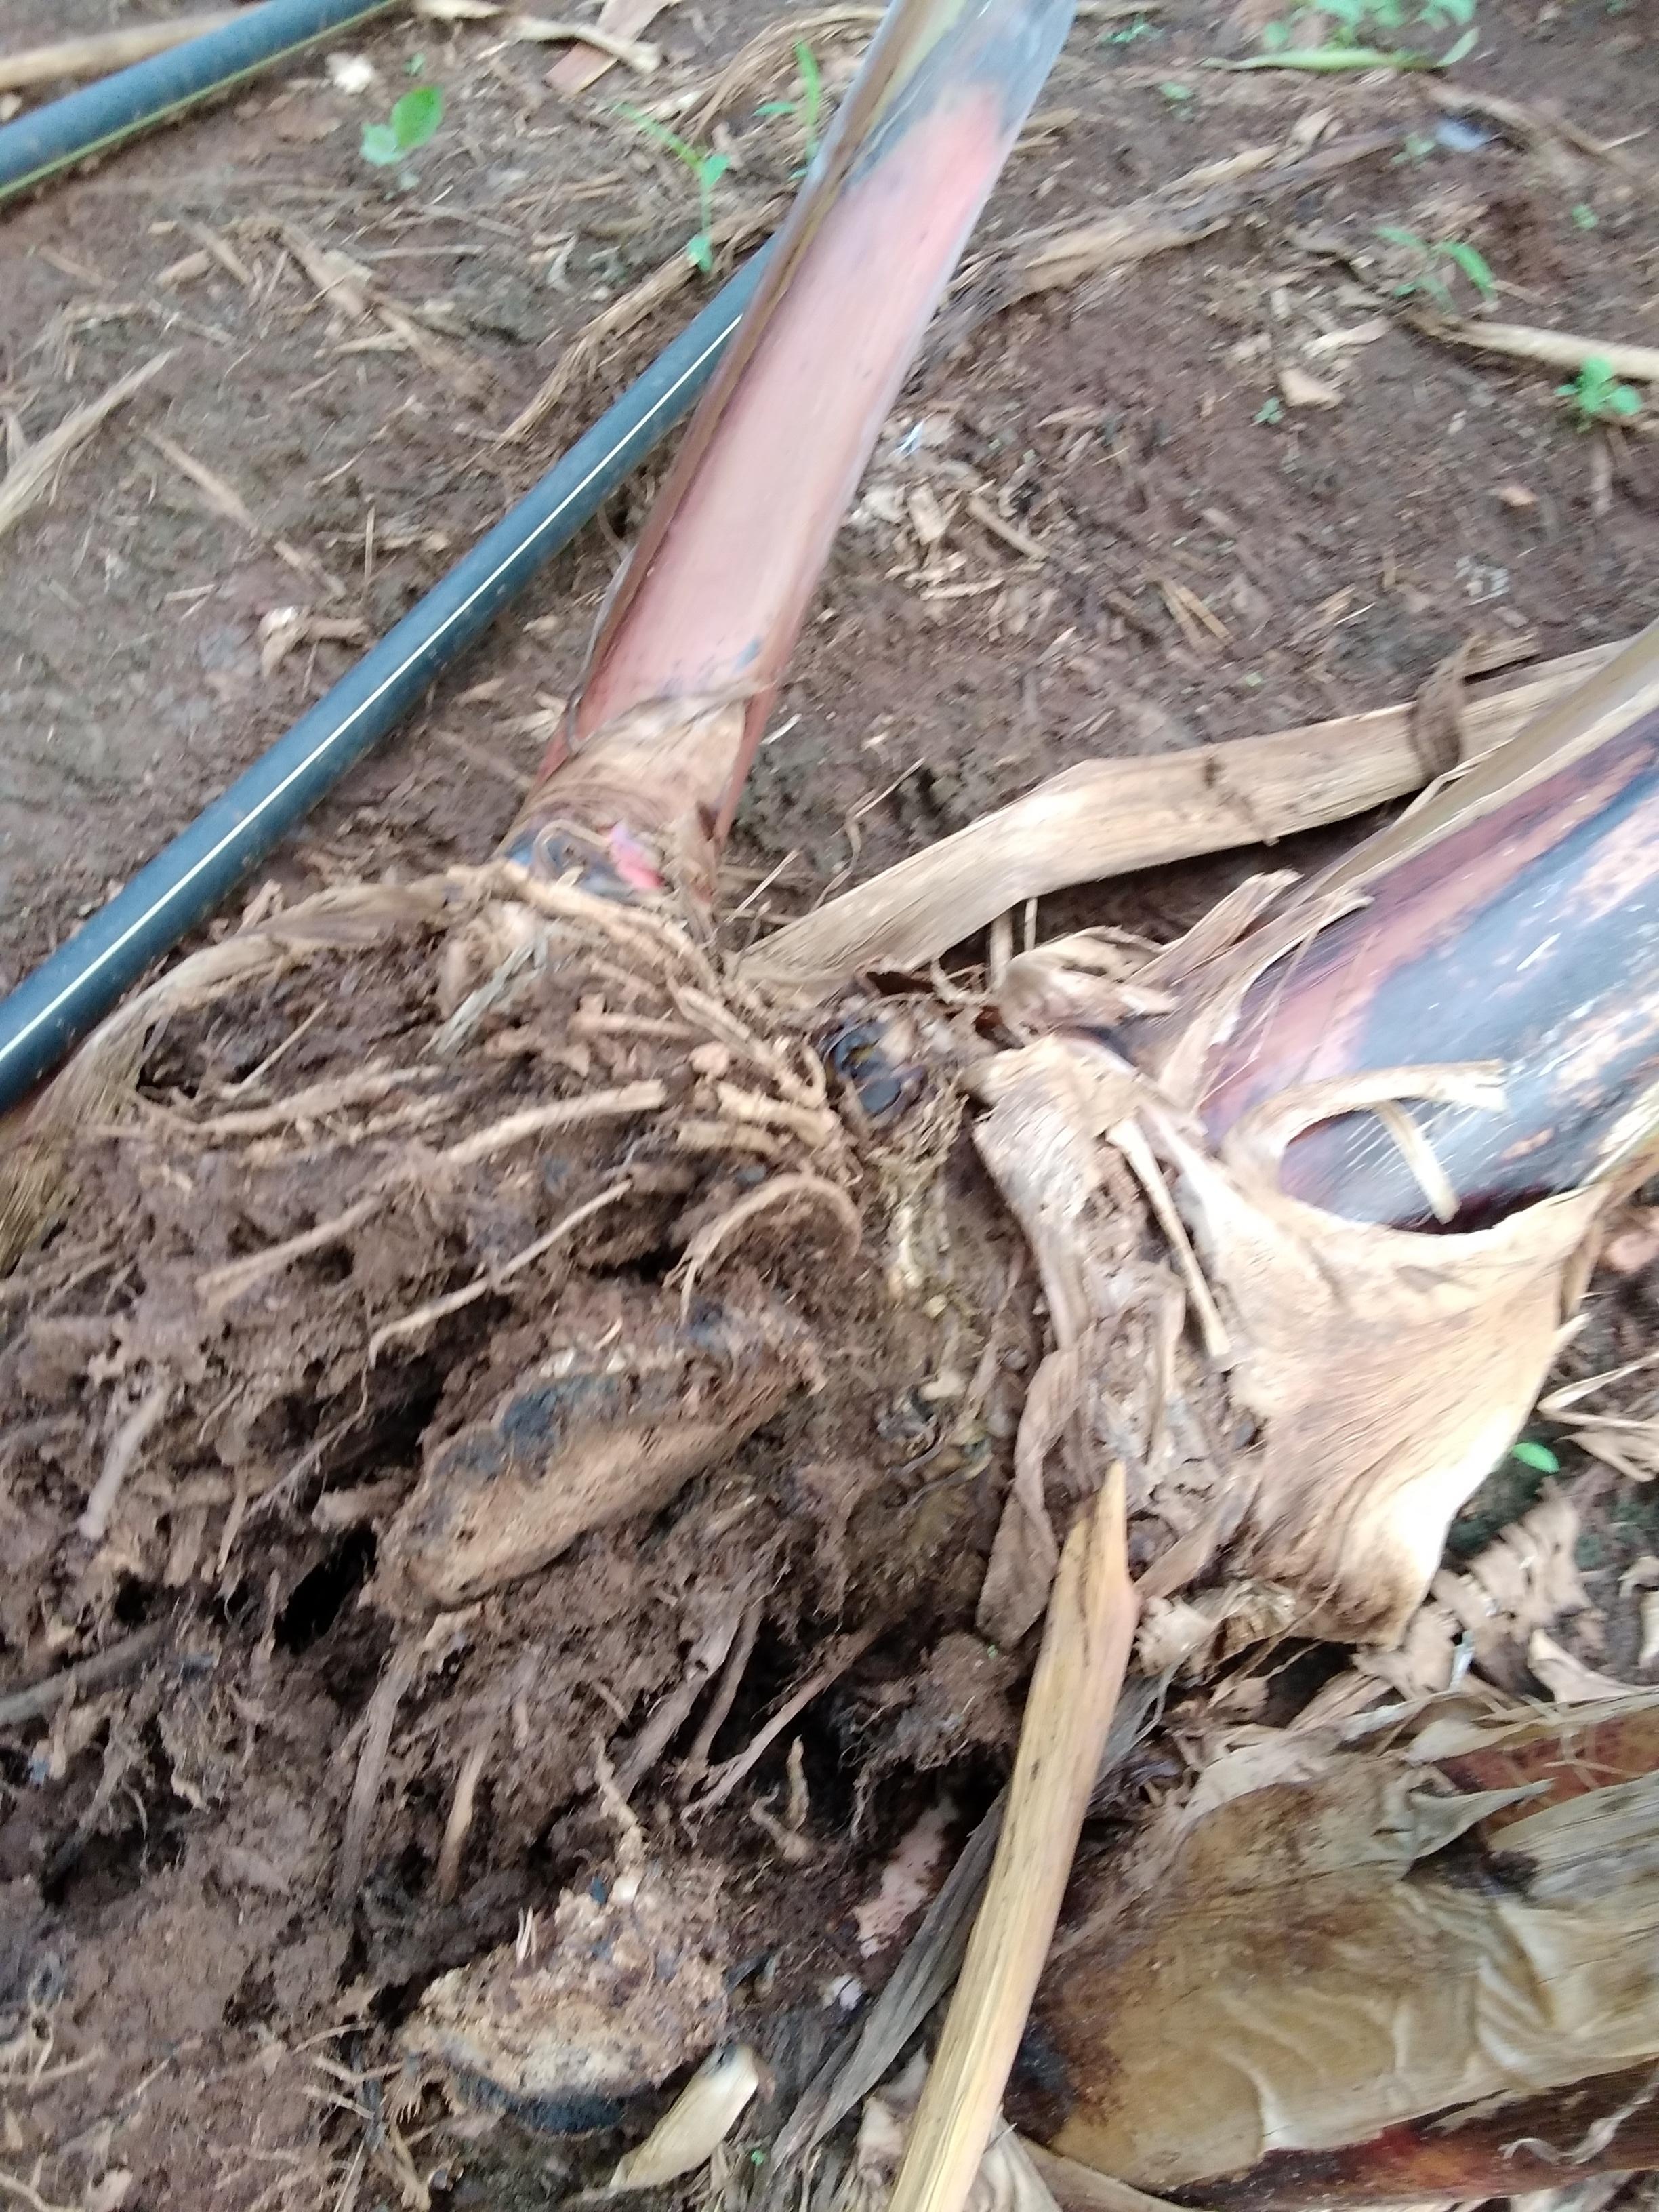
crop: banana
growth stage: vegetative
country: Tanzania
